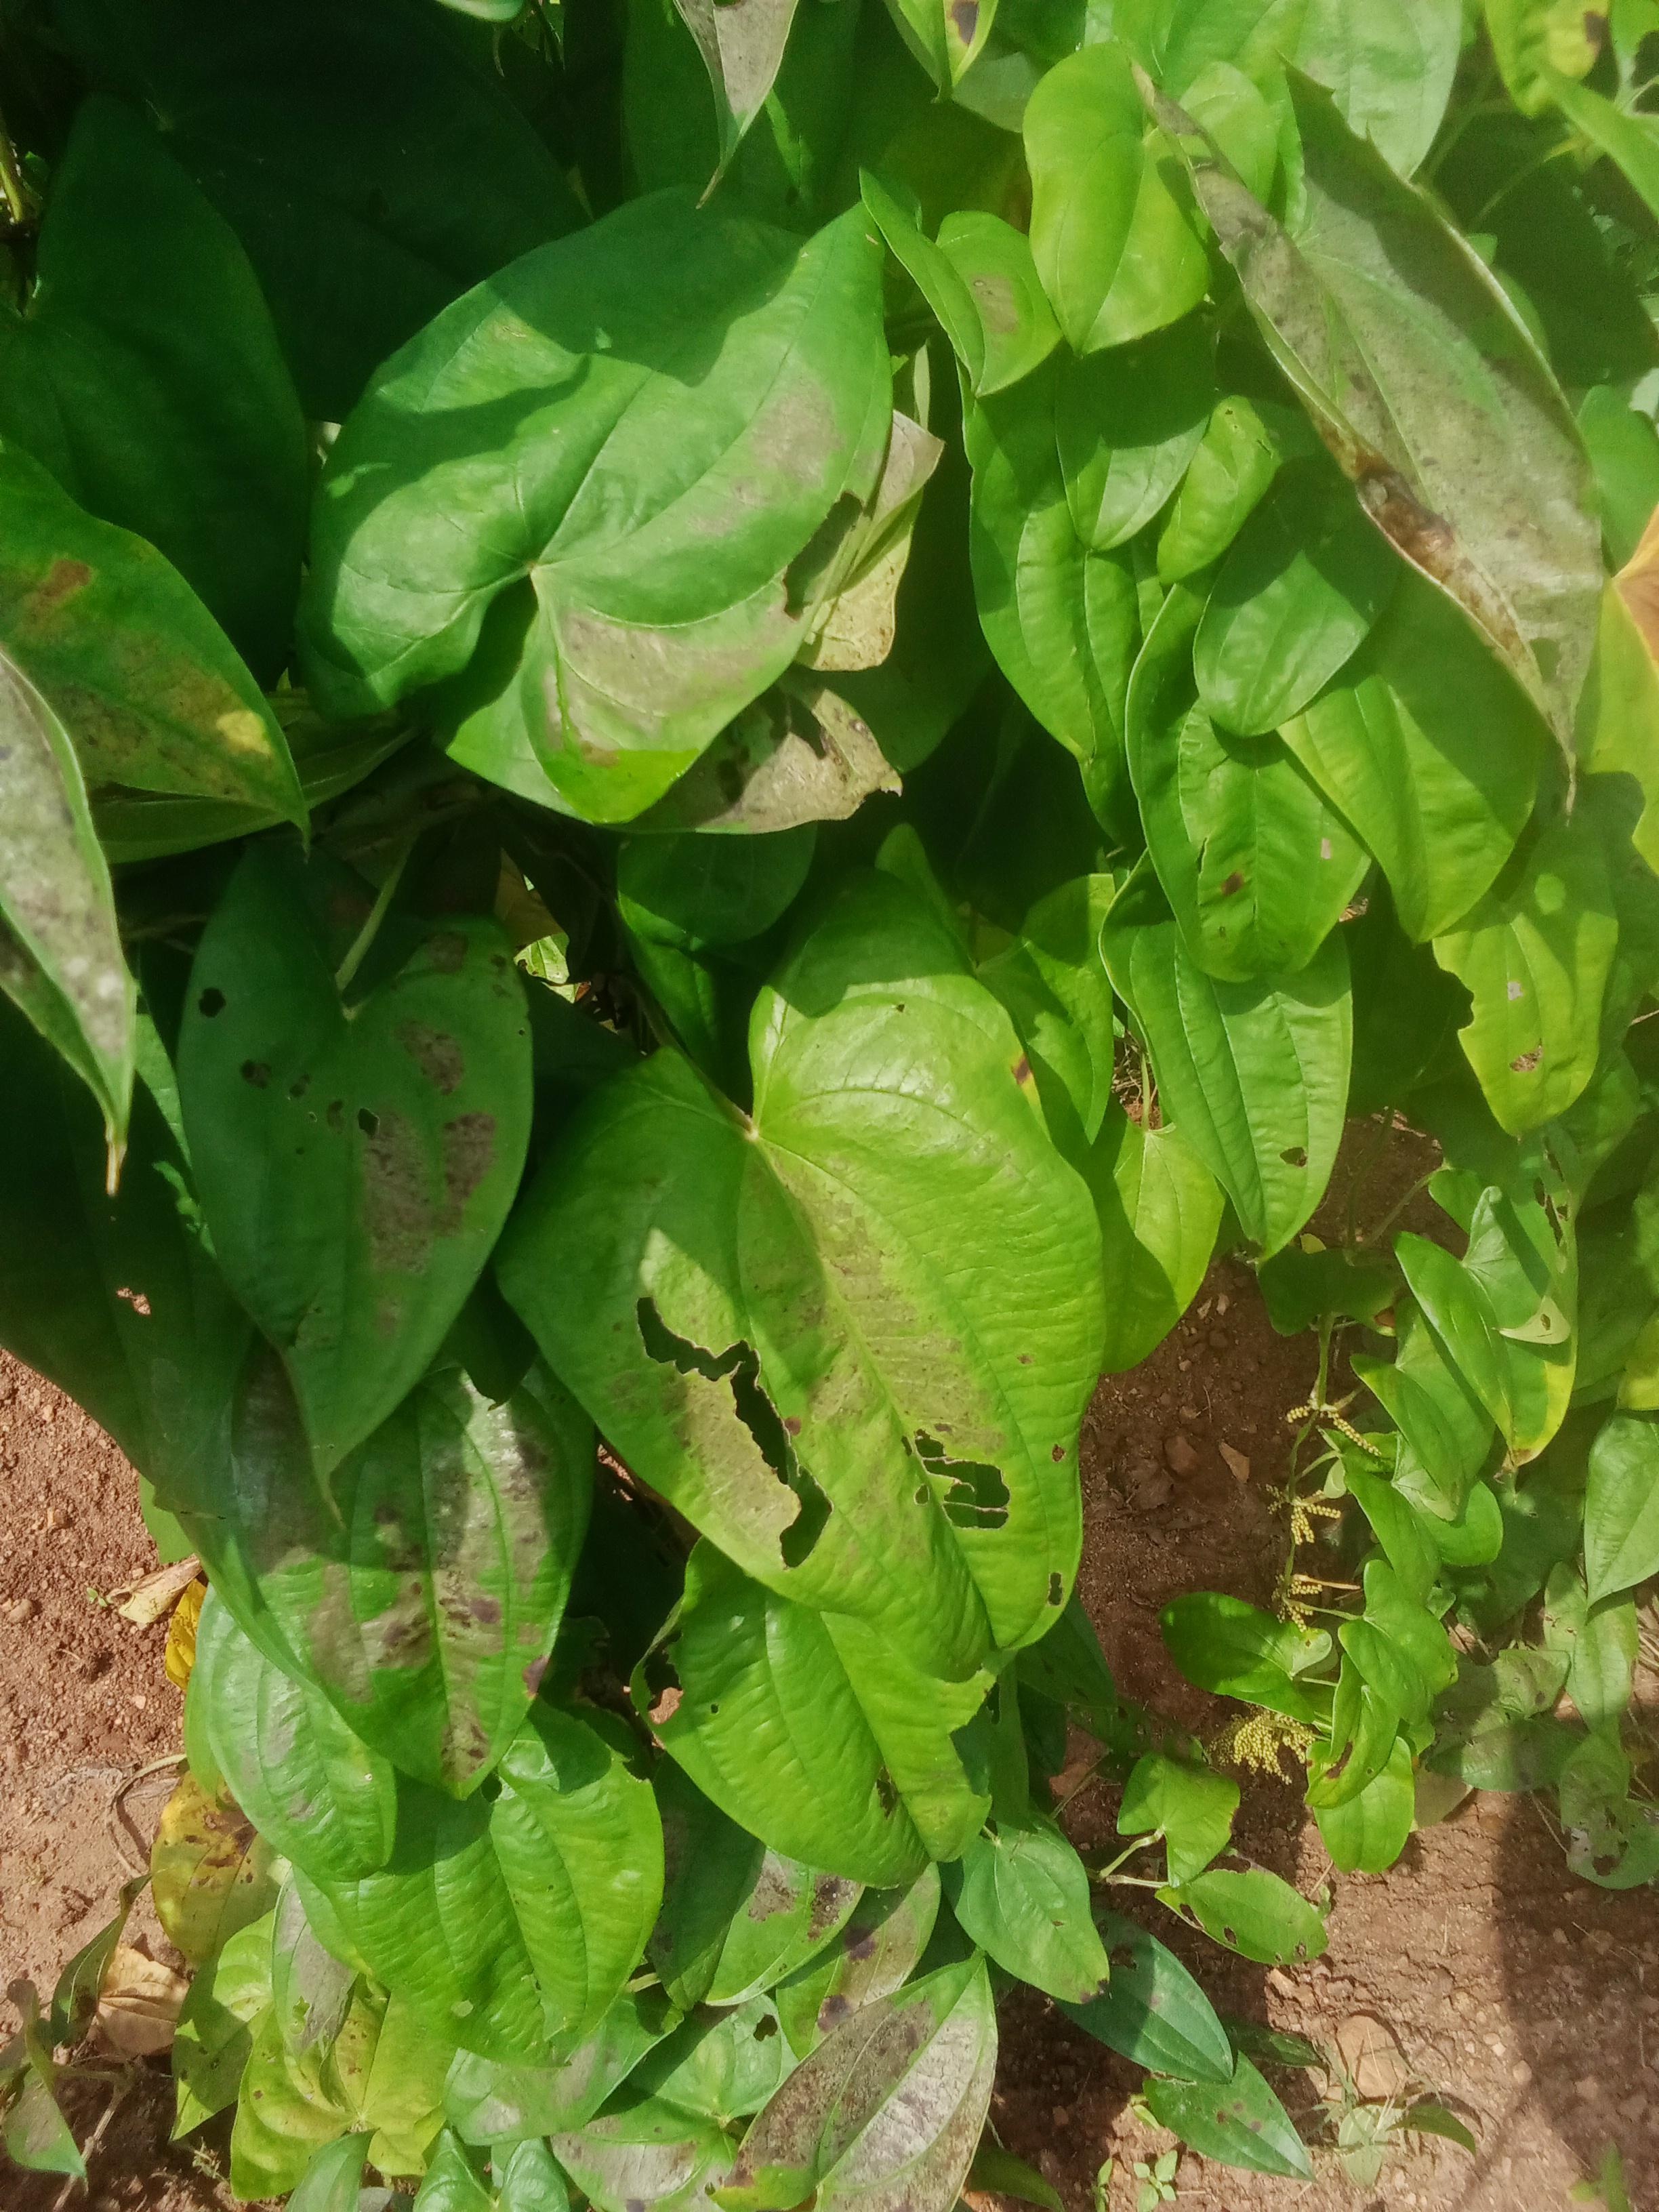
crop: yam
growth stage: vegetative
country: Nigeria
